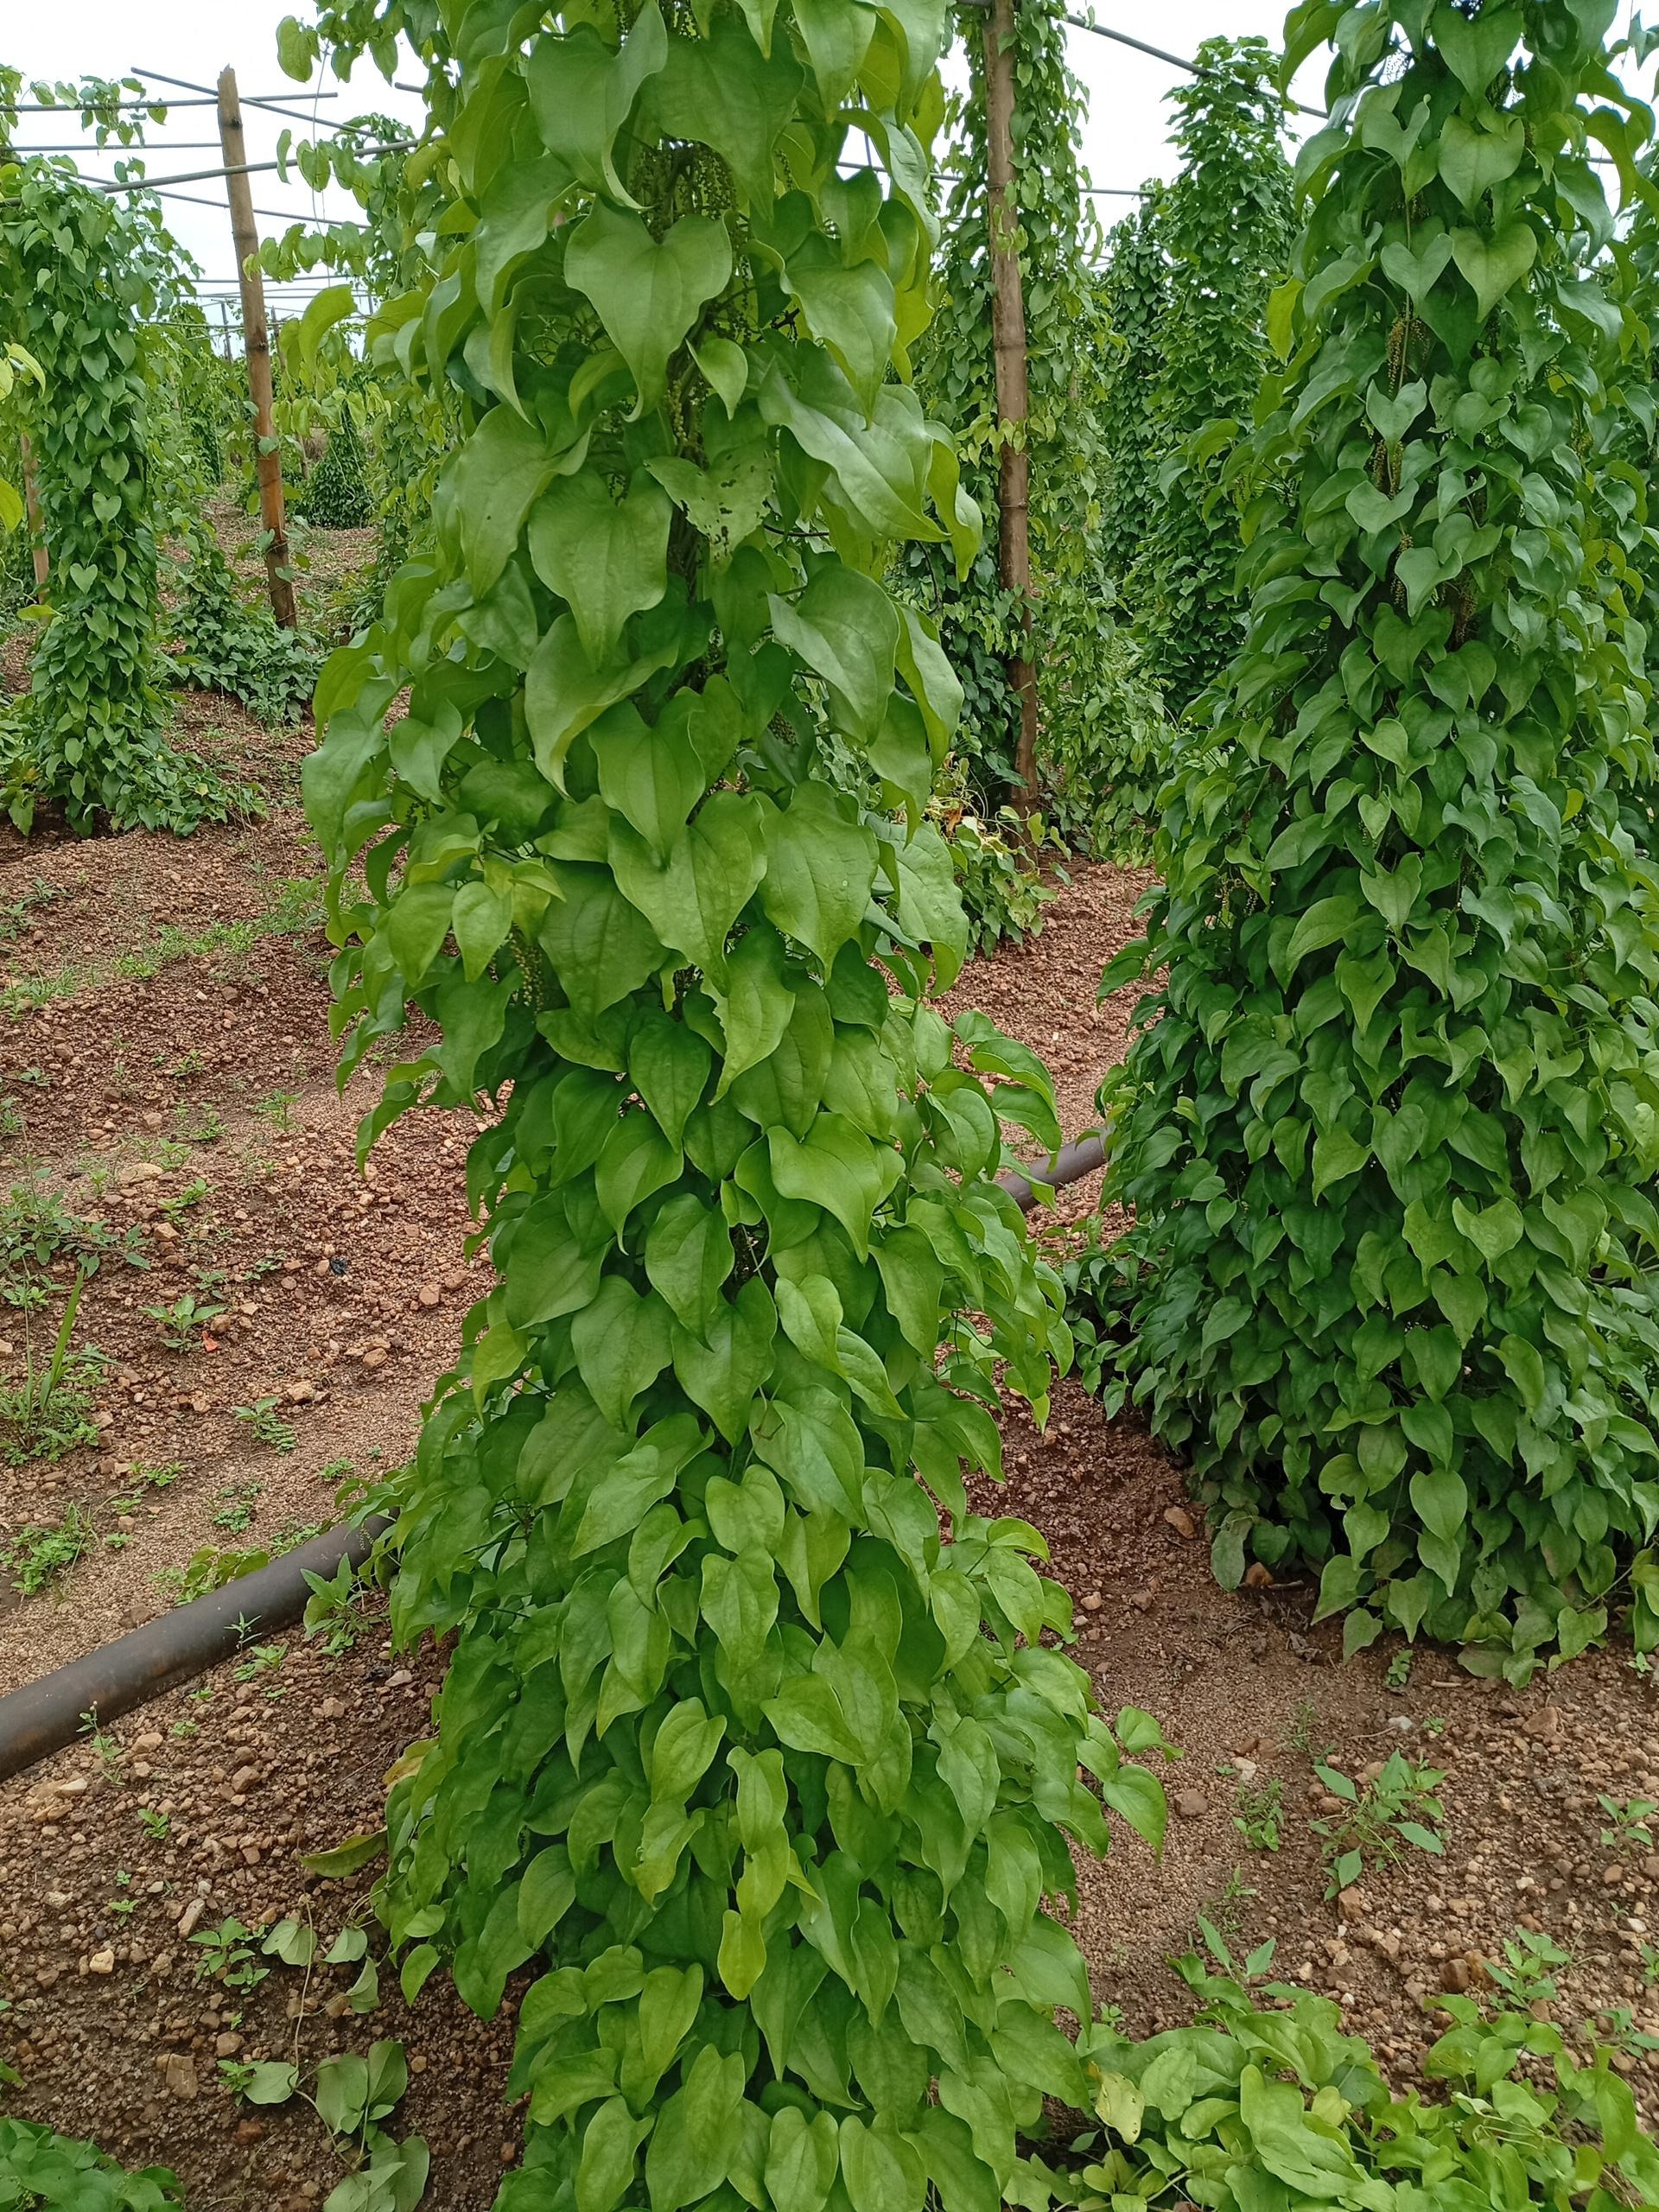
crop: yam
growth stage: vegetative
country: Nigeria
